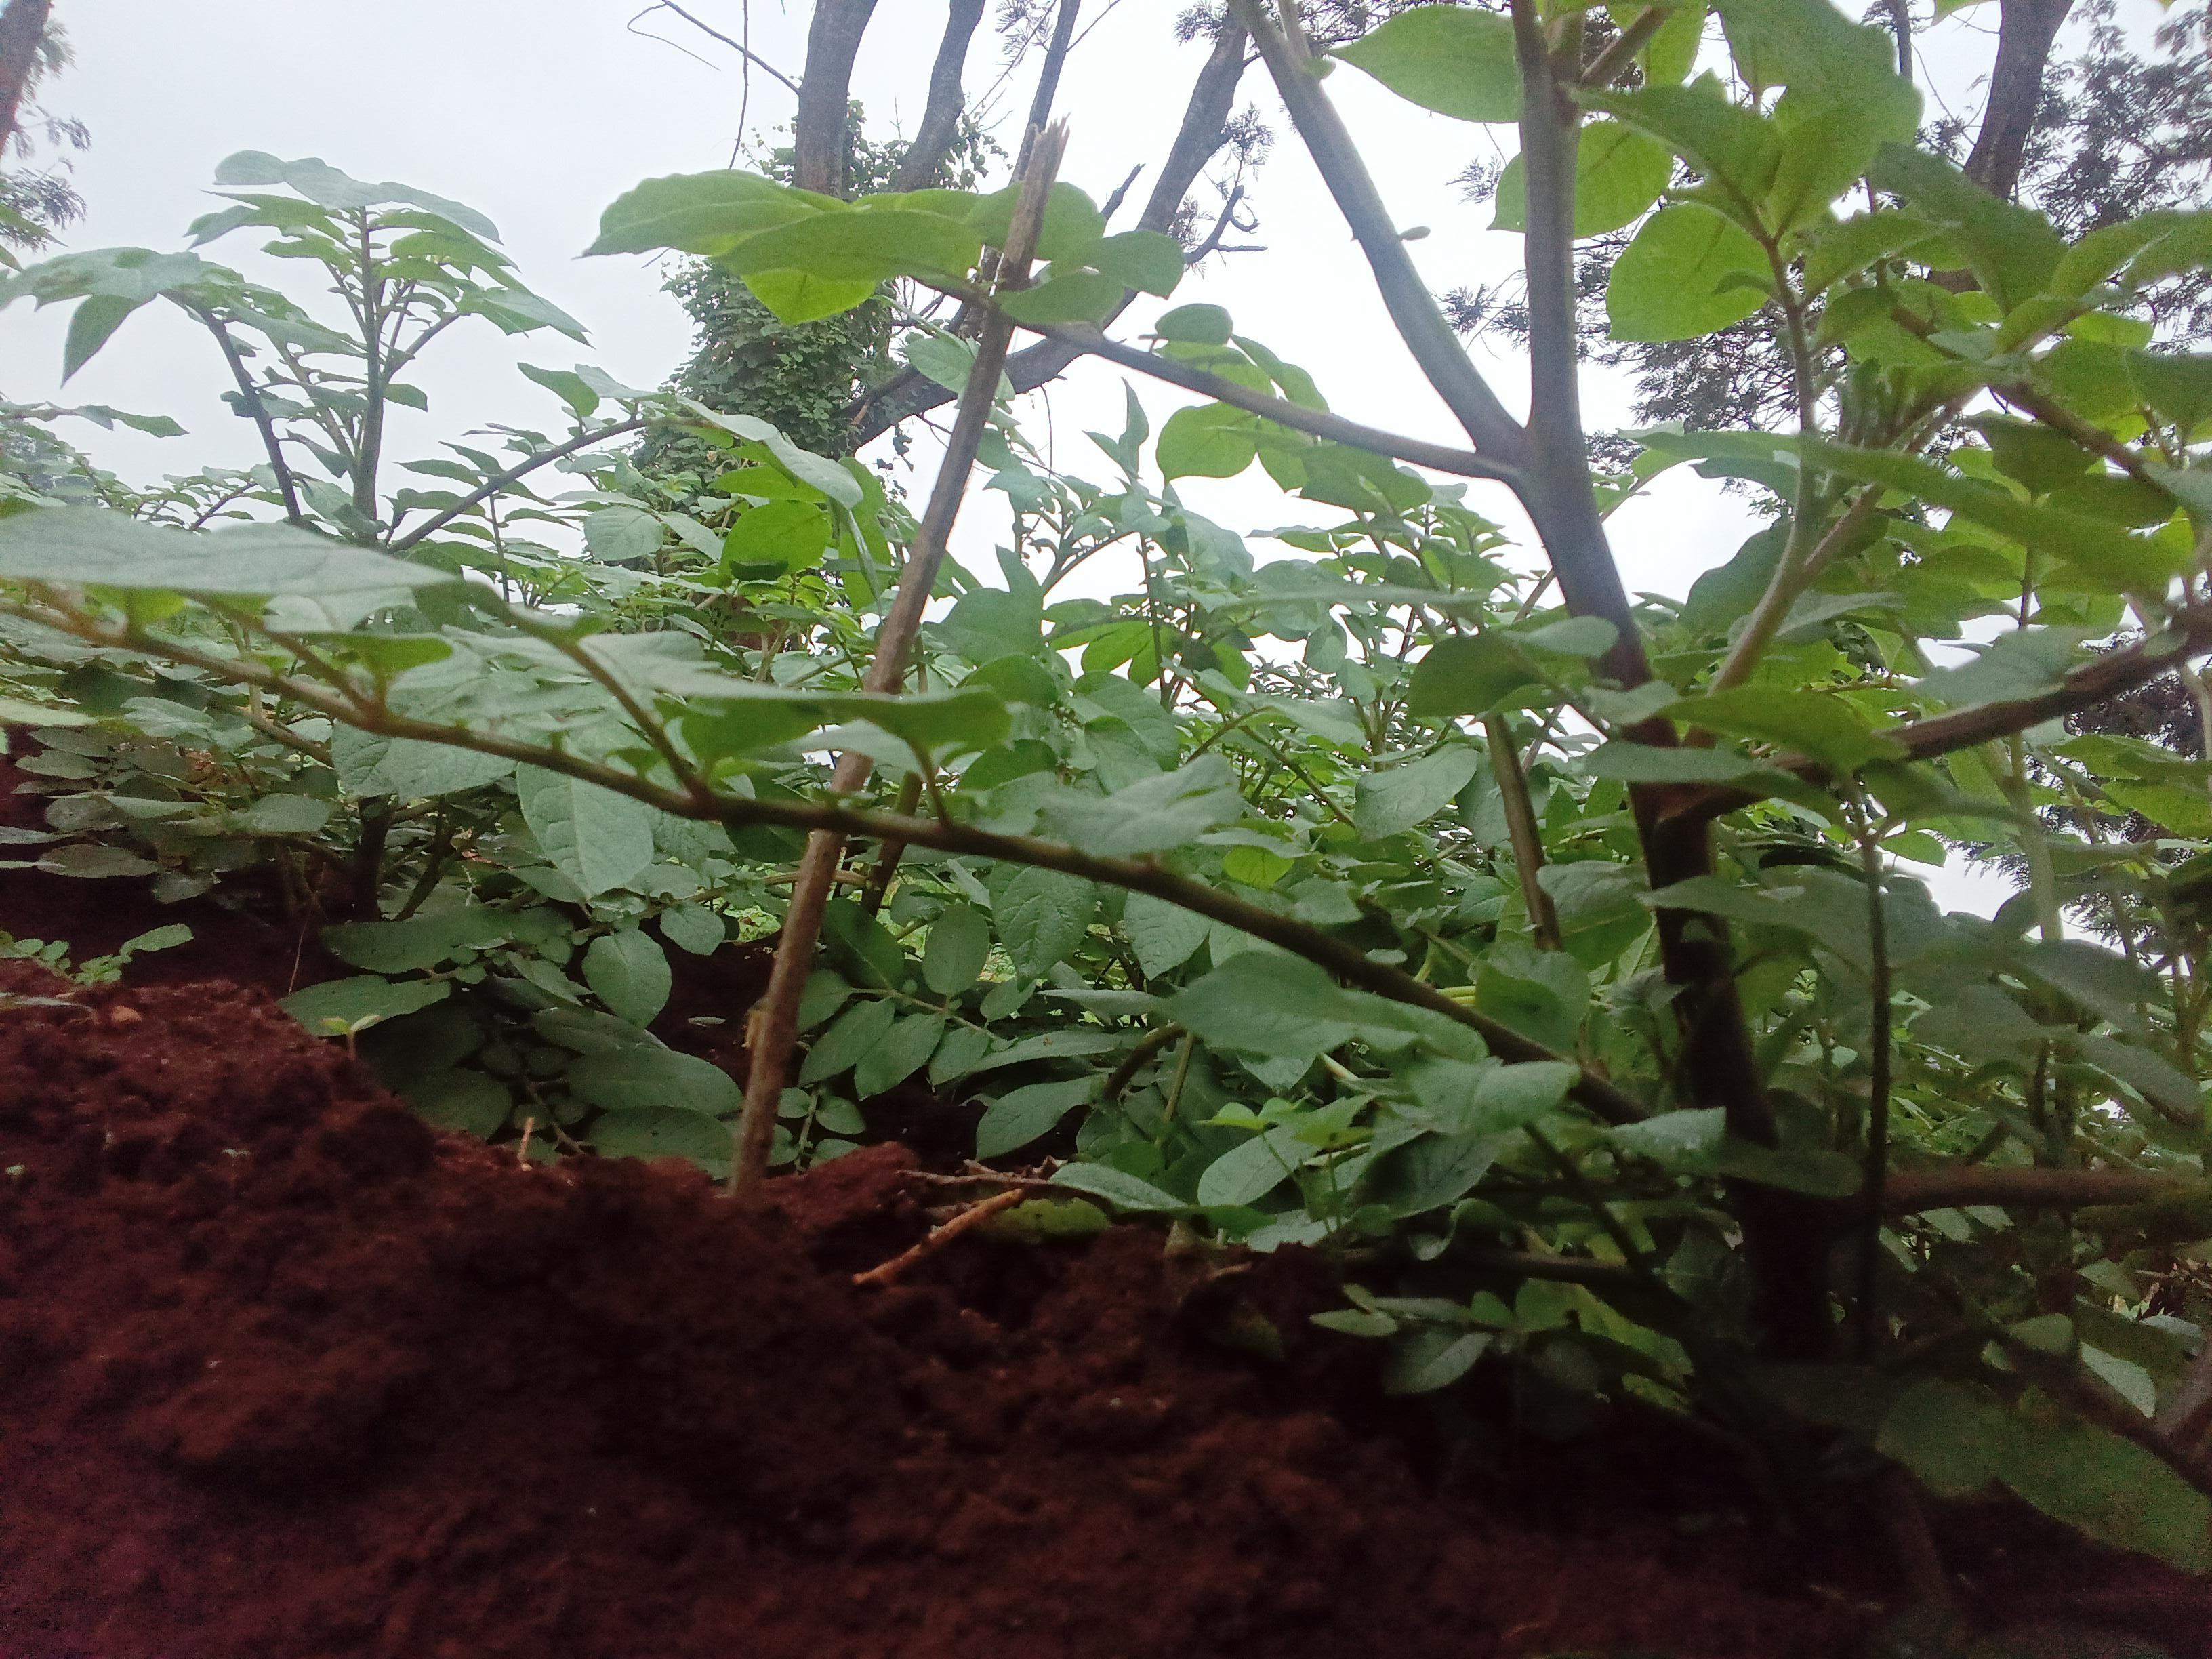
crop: potato
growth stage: flowering
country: Kenya
